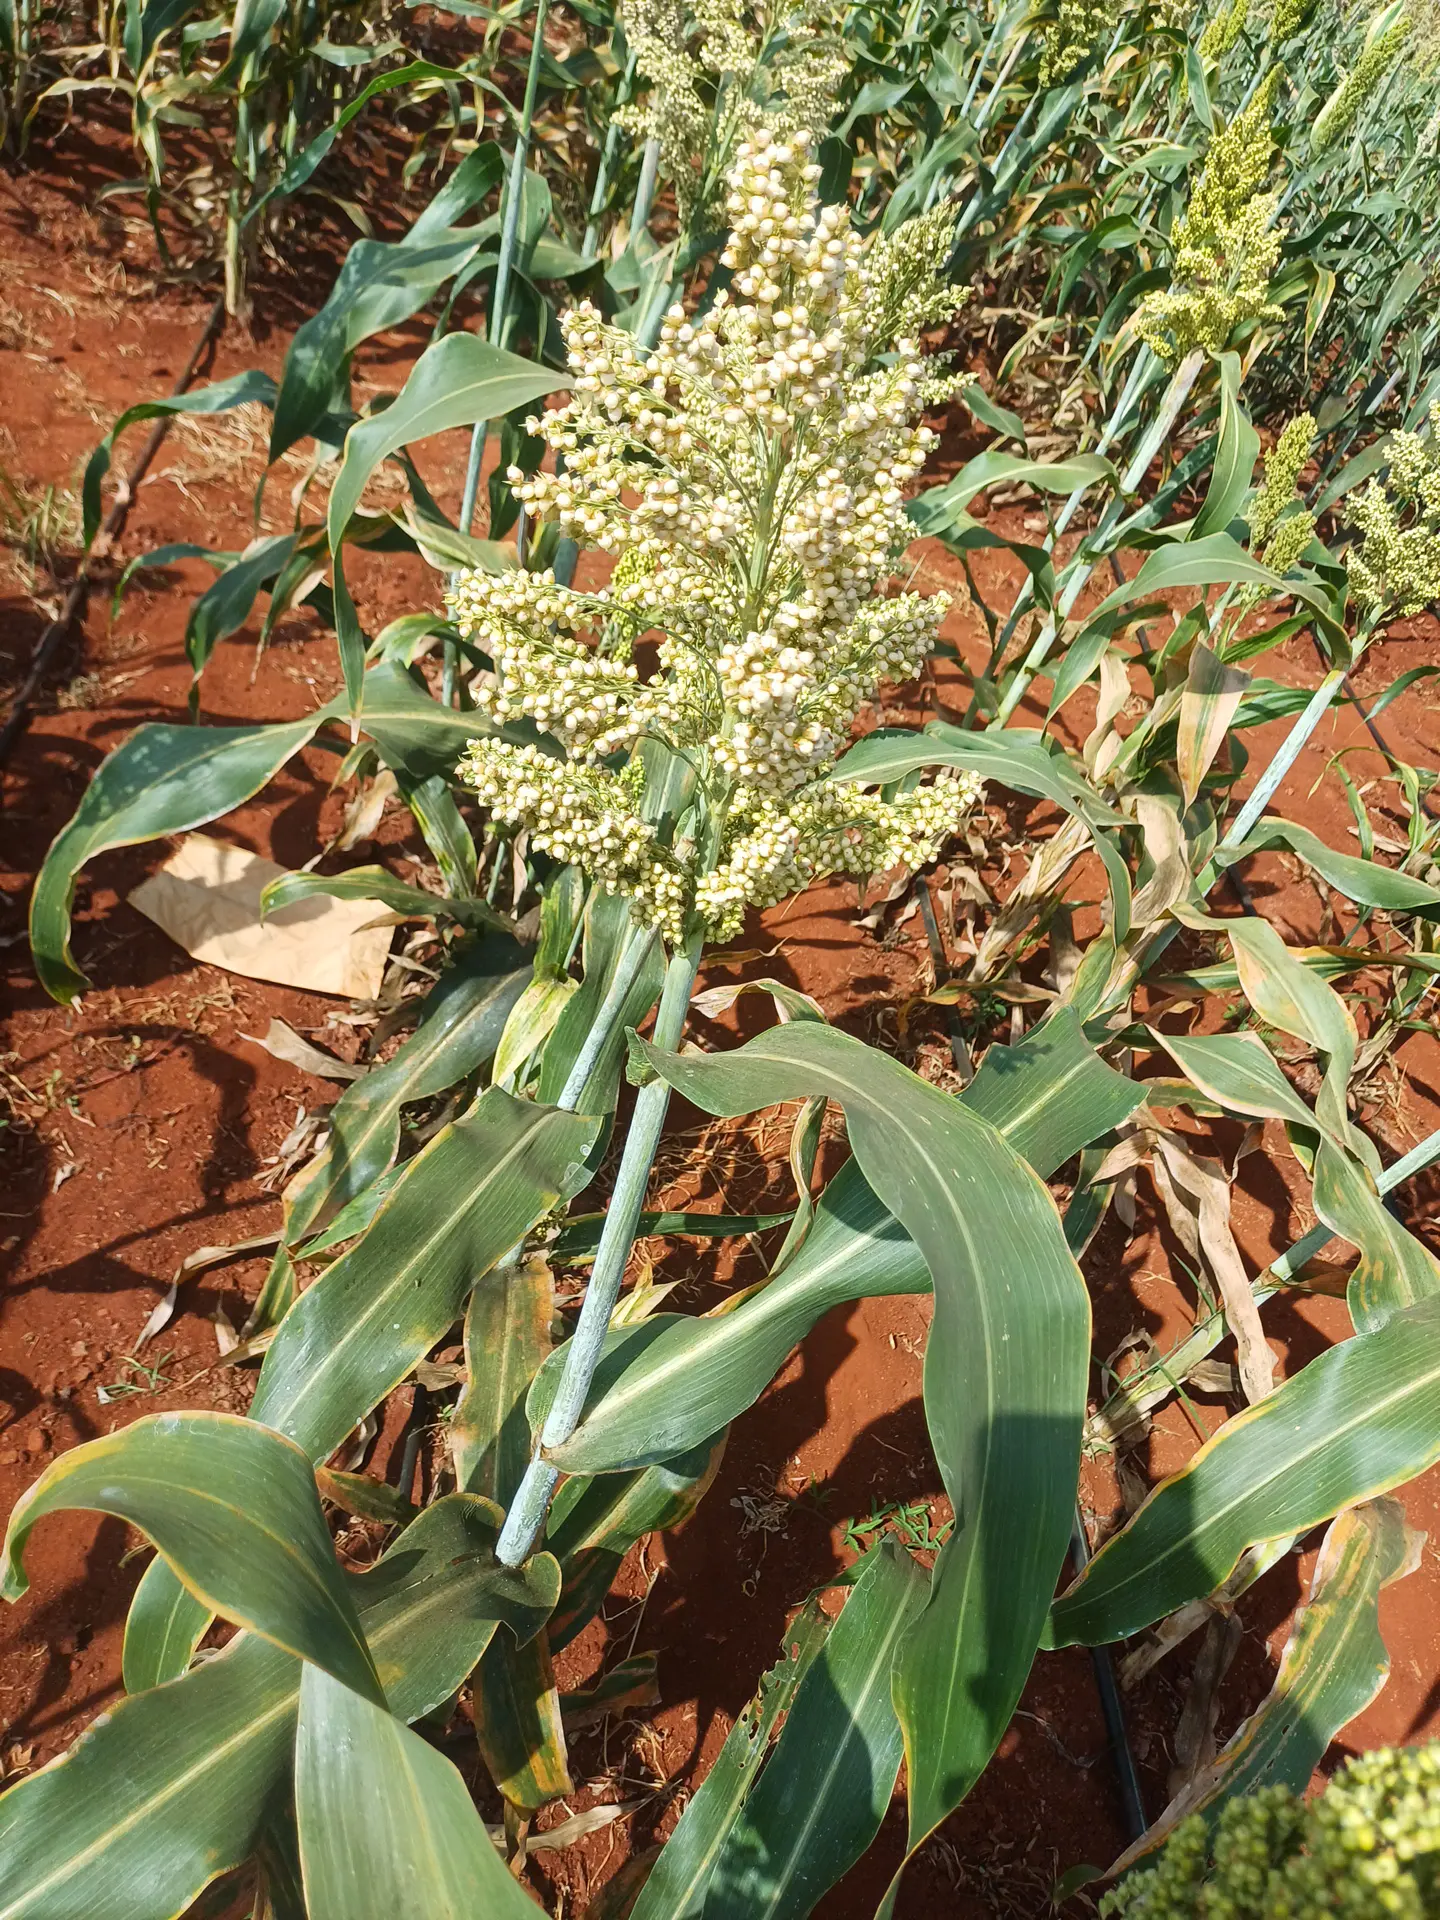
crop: sorghum
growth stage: filling grain
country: Kenya
